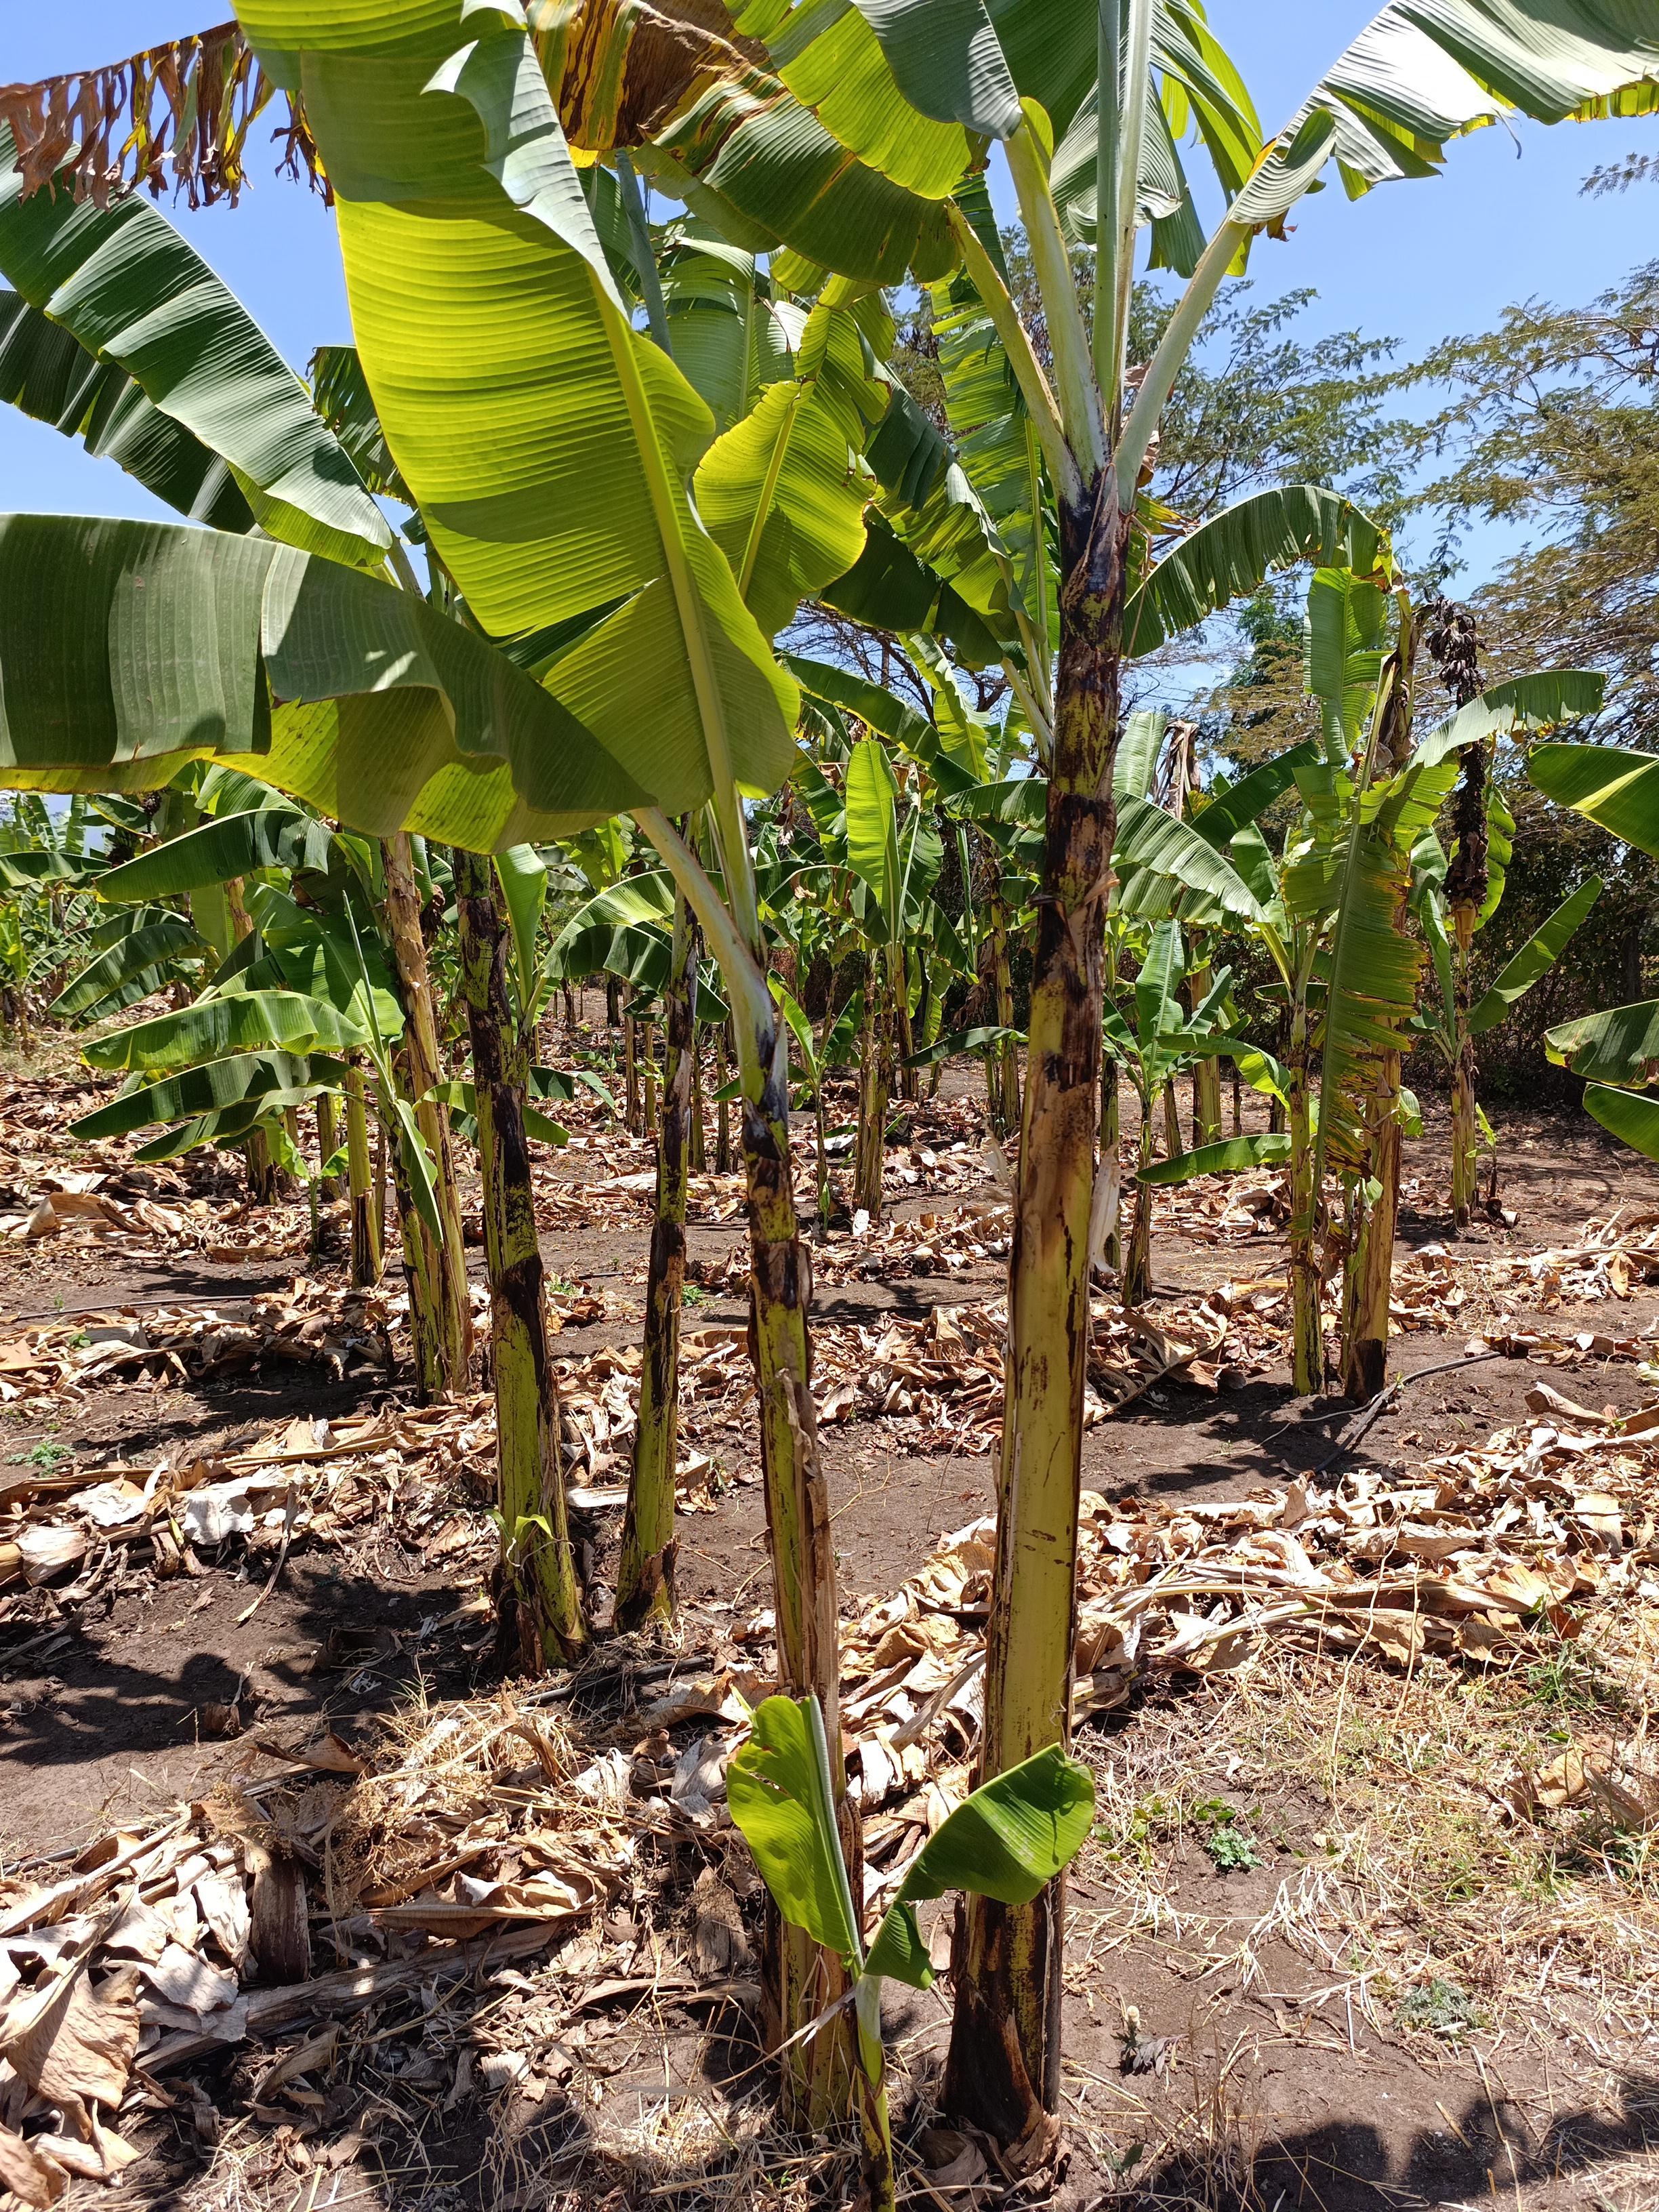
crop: banana
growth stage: vegetative
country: Tanzania
